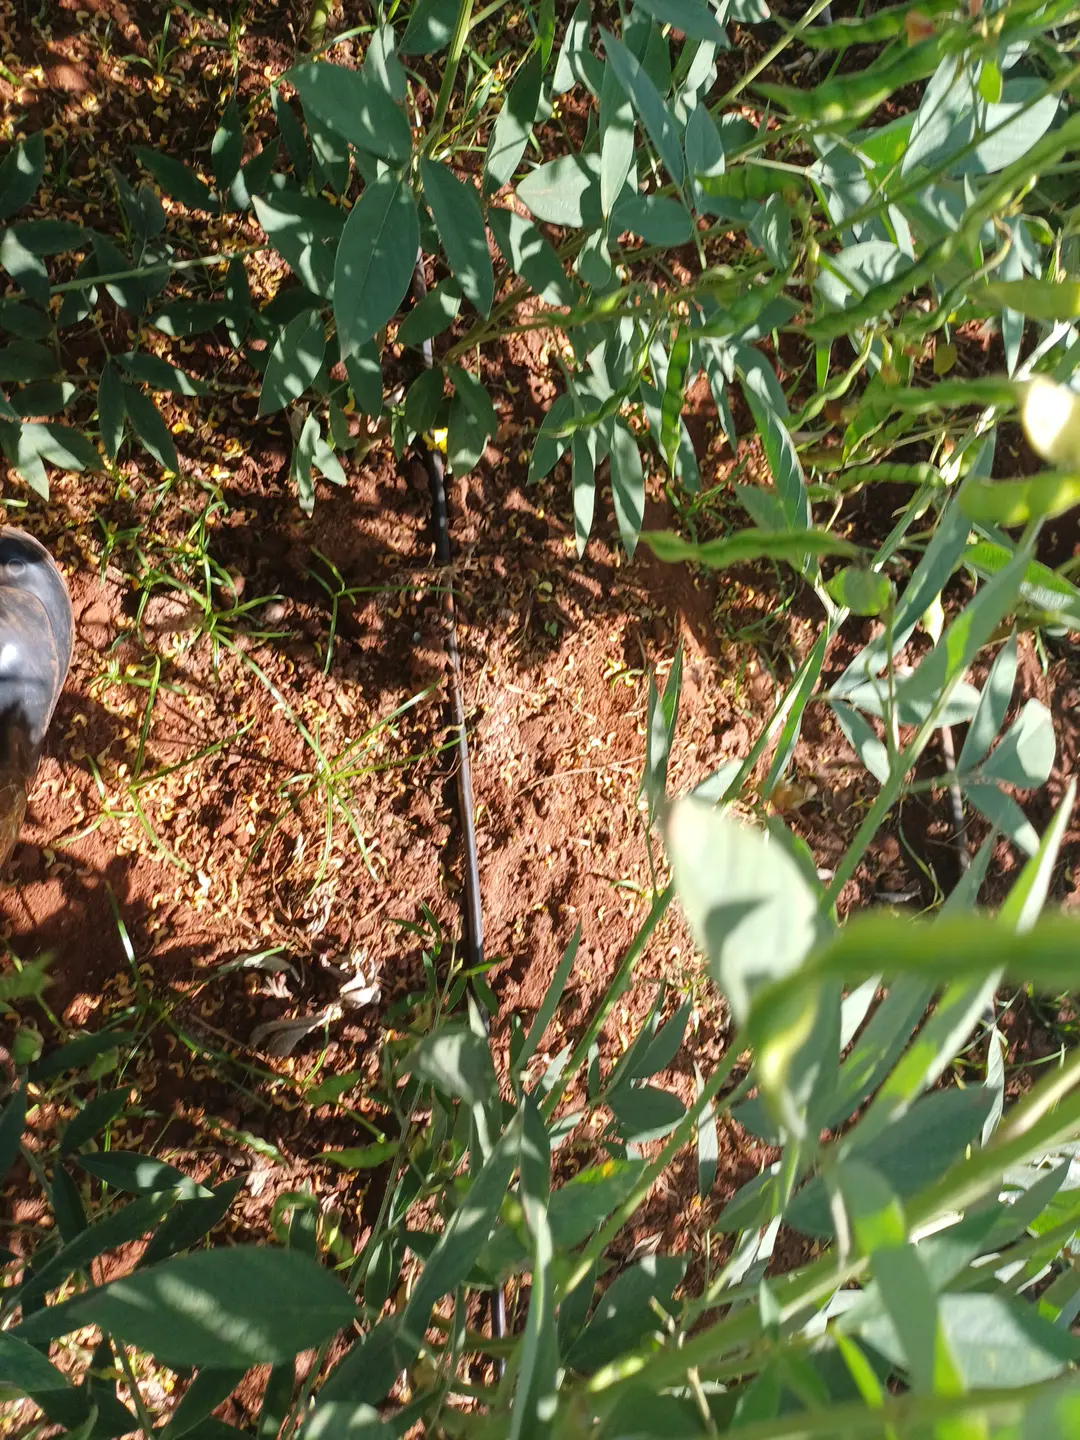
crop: pigeonpea
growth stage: development pod
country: Kenya
